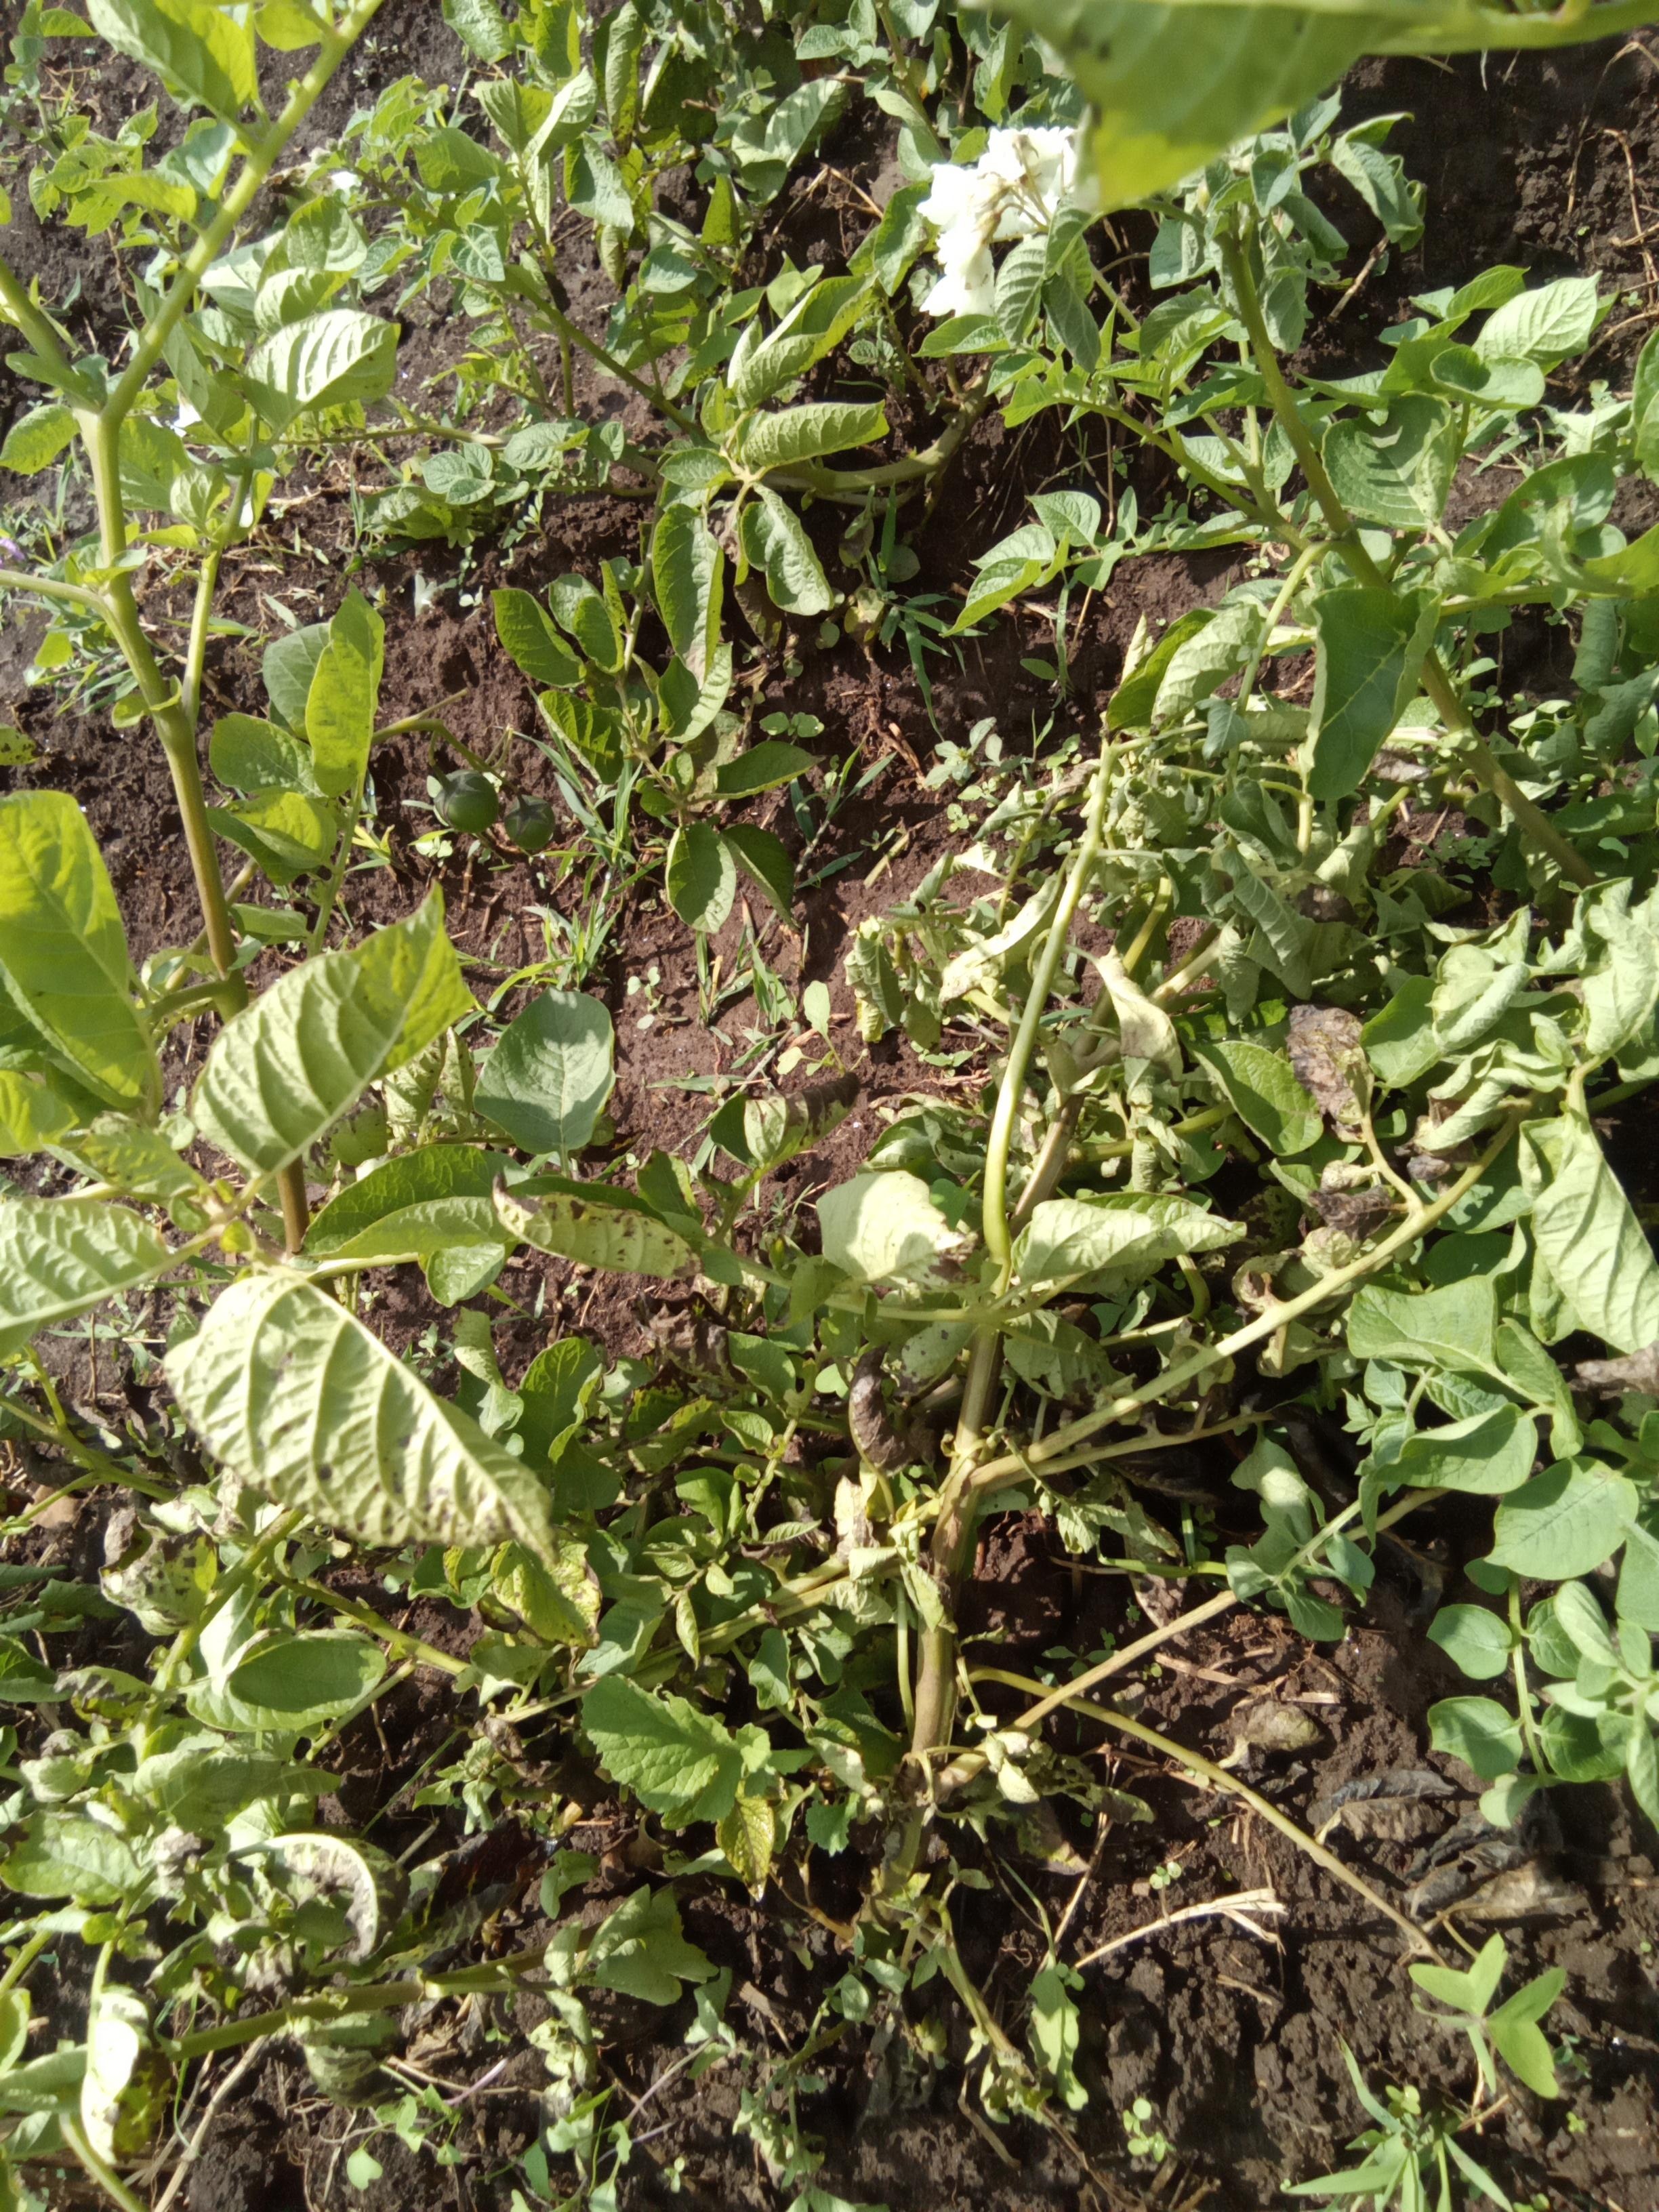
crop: potato
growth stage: flowering
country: Kenya
